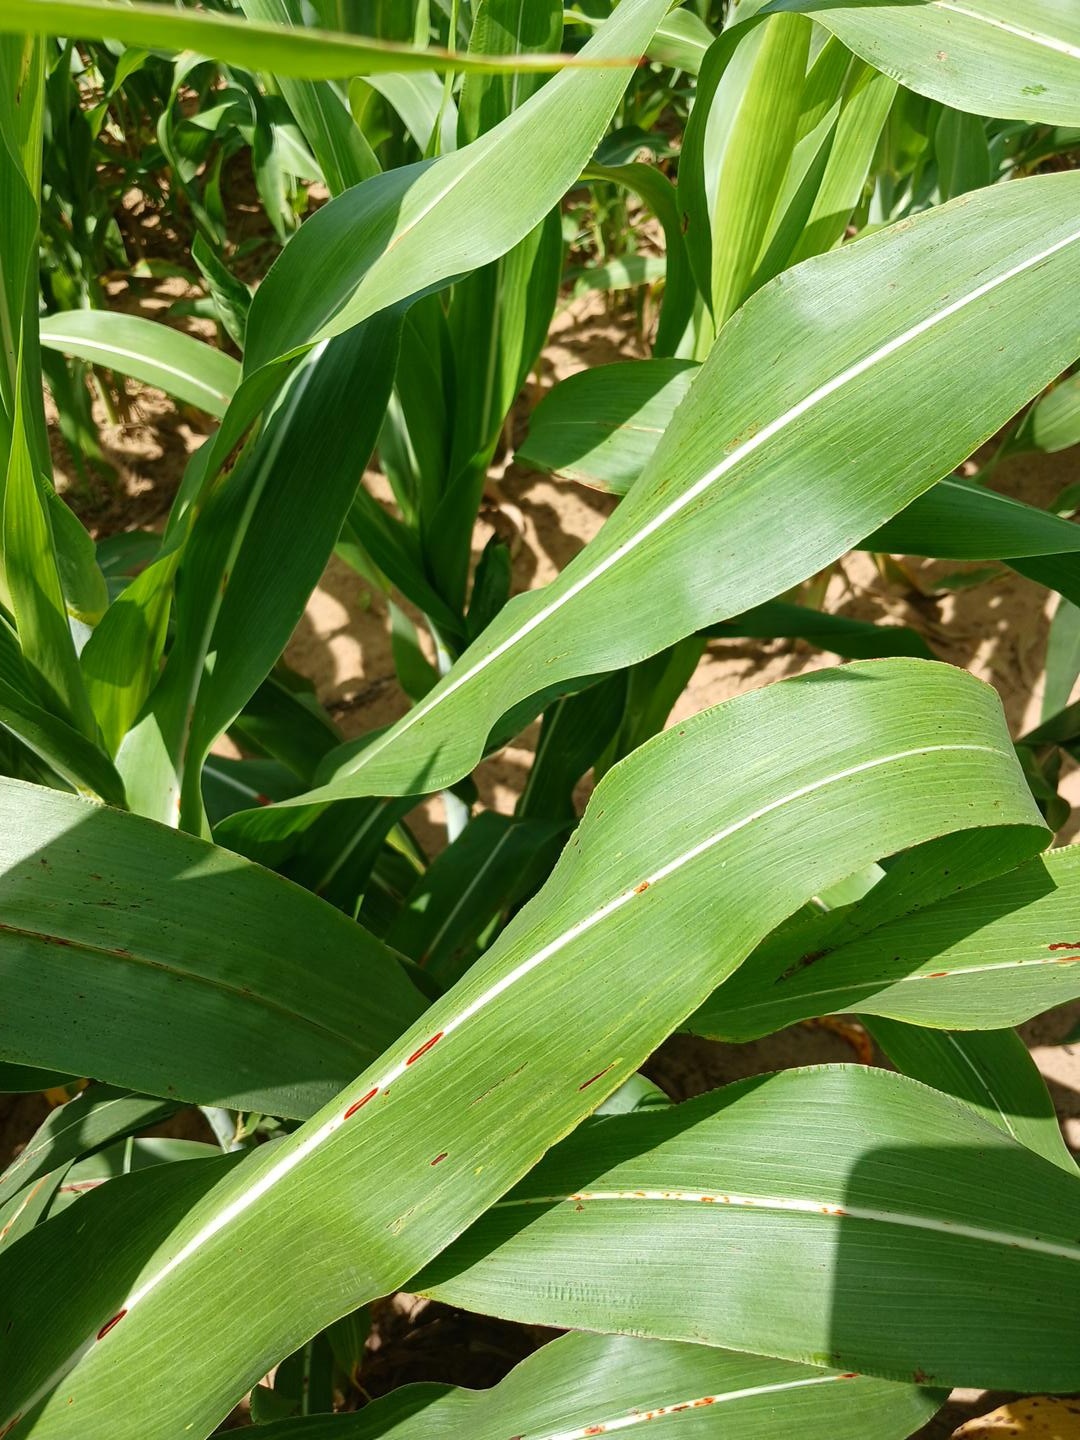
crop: sorghum
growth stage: vegetative
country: Senegal
